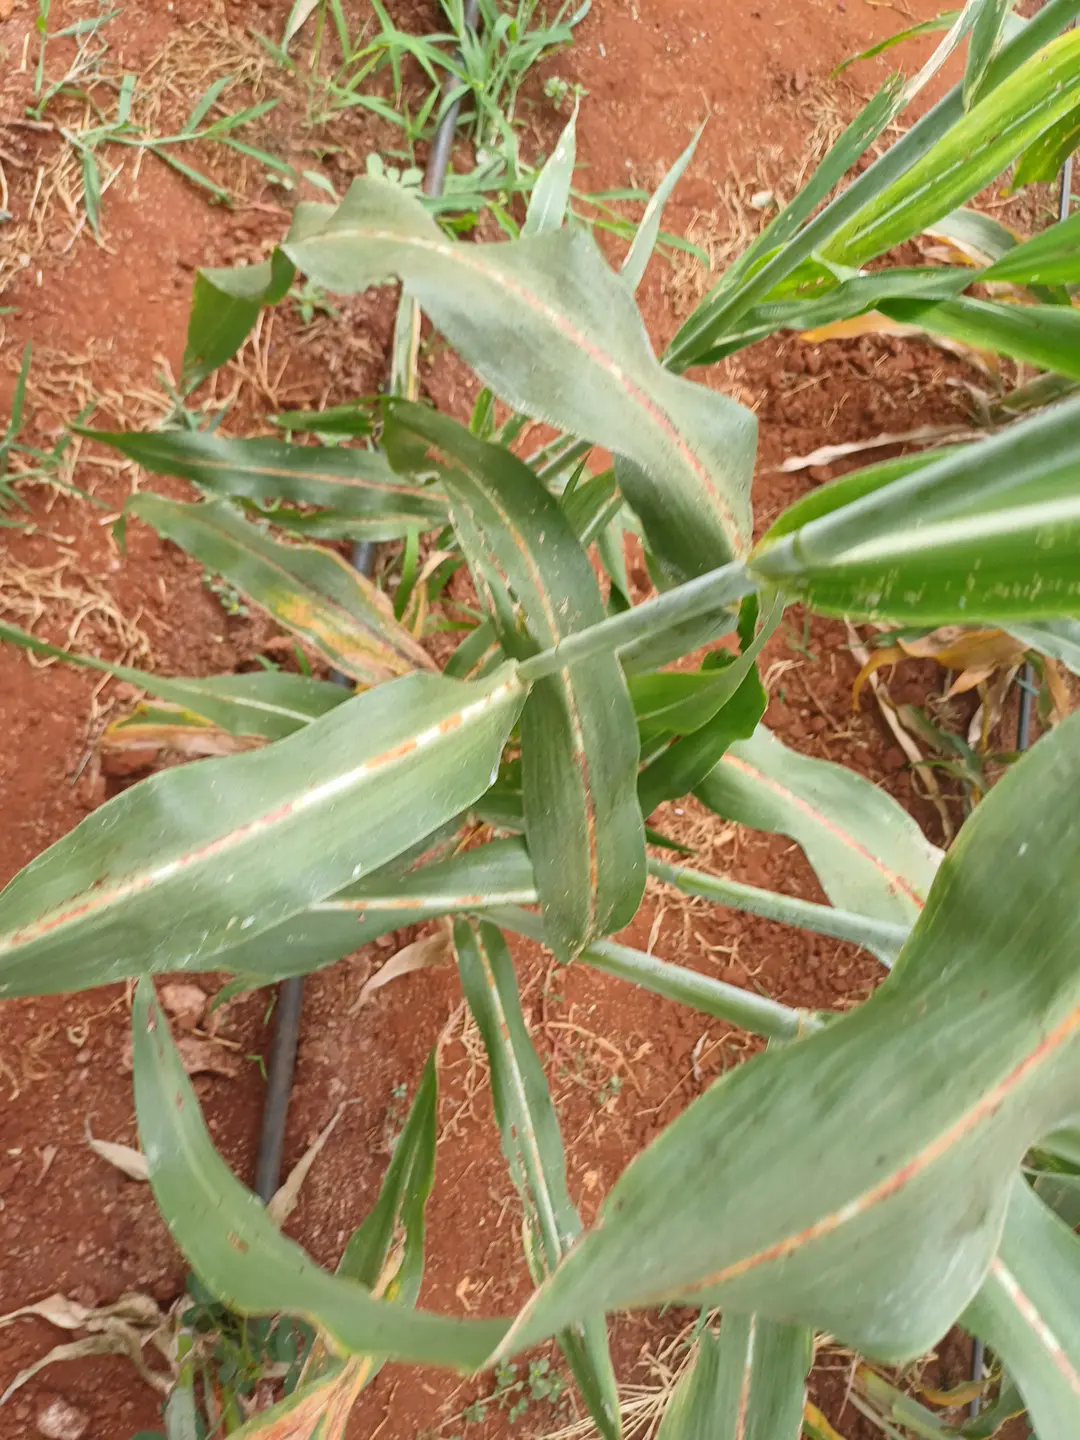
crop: sorghum
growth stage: filling grain
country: Kenya
